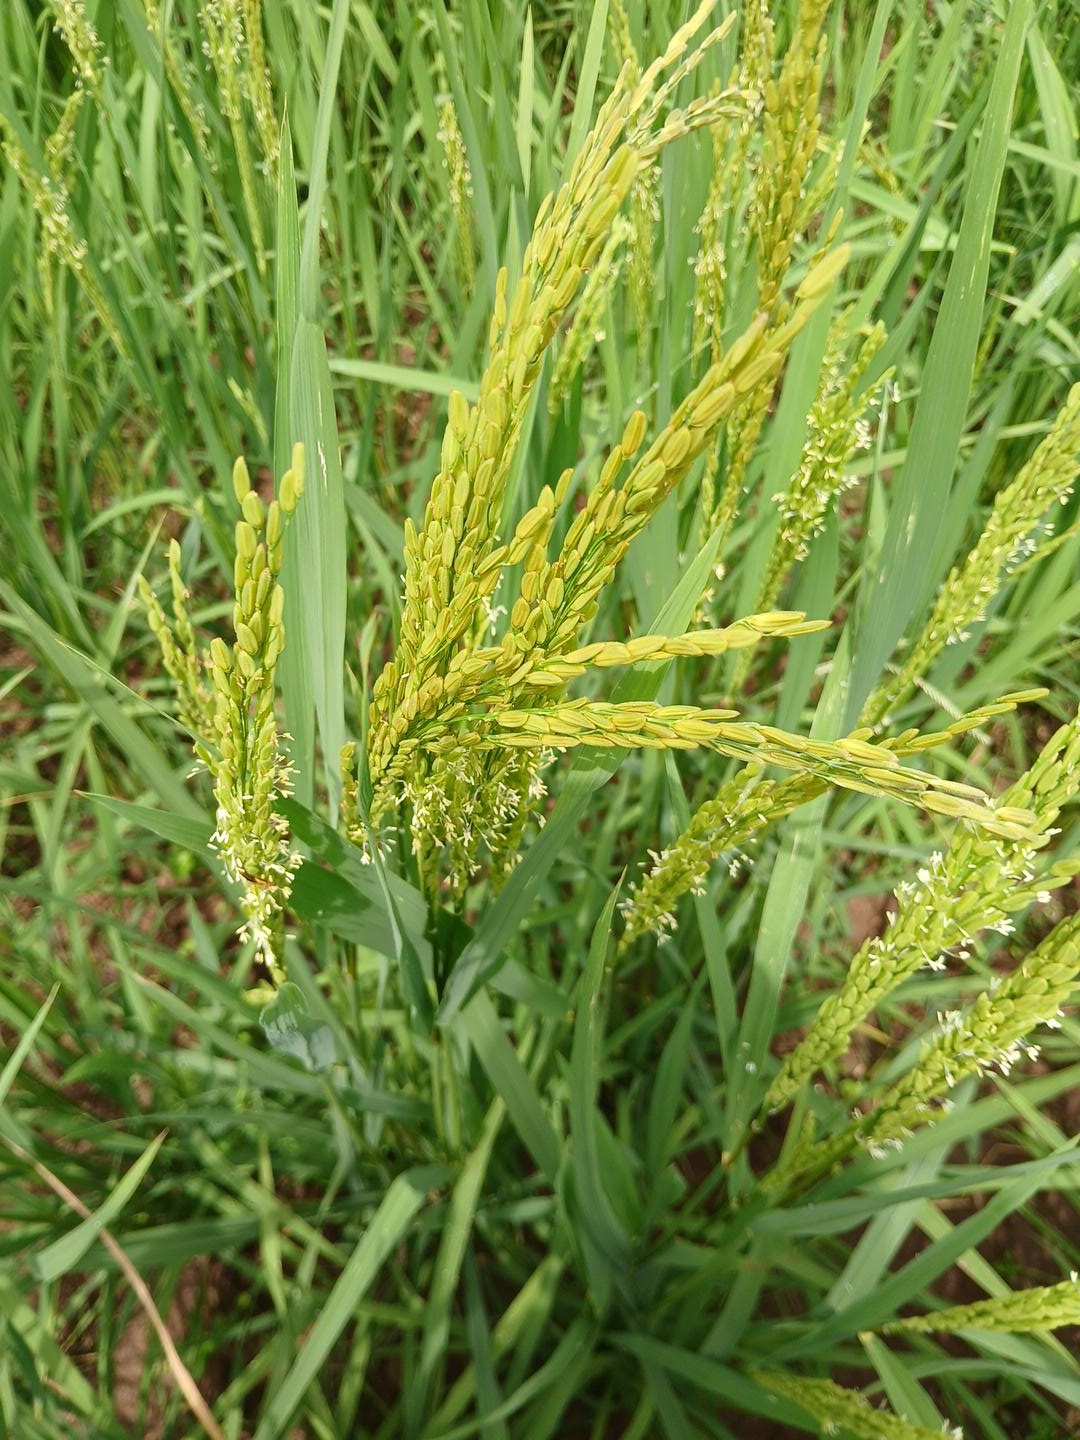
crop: rice
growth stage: flowering
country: Côte d'Ivoire
